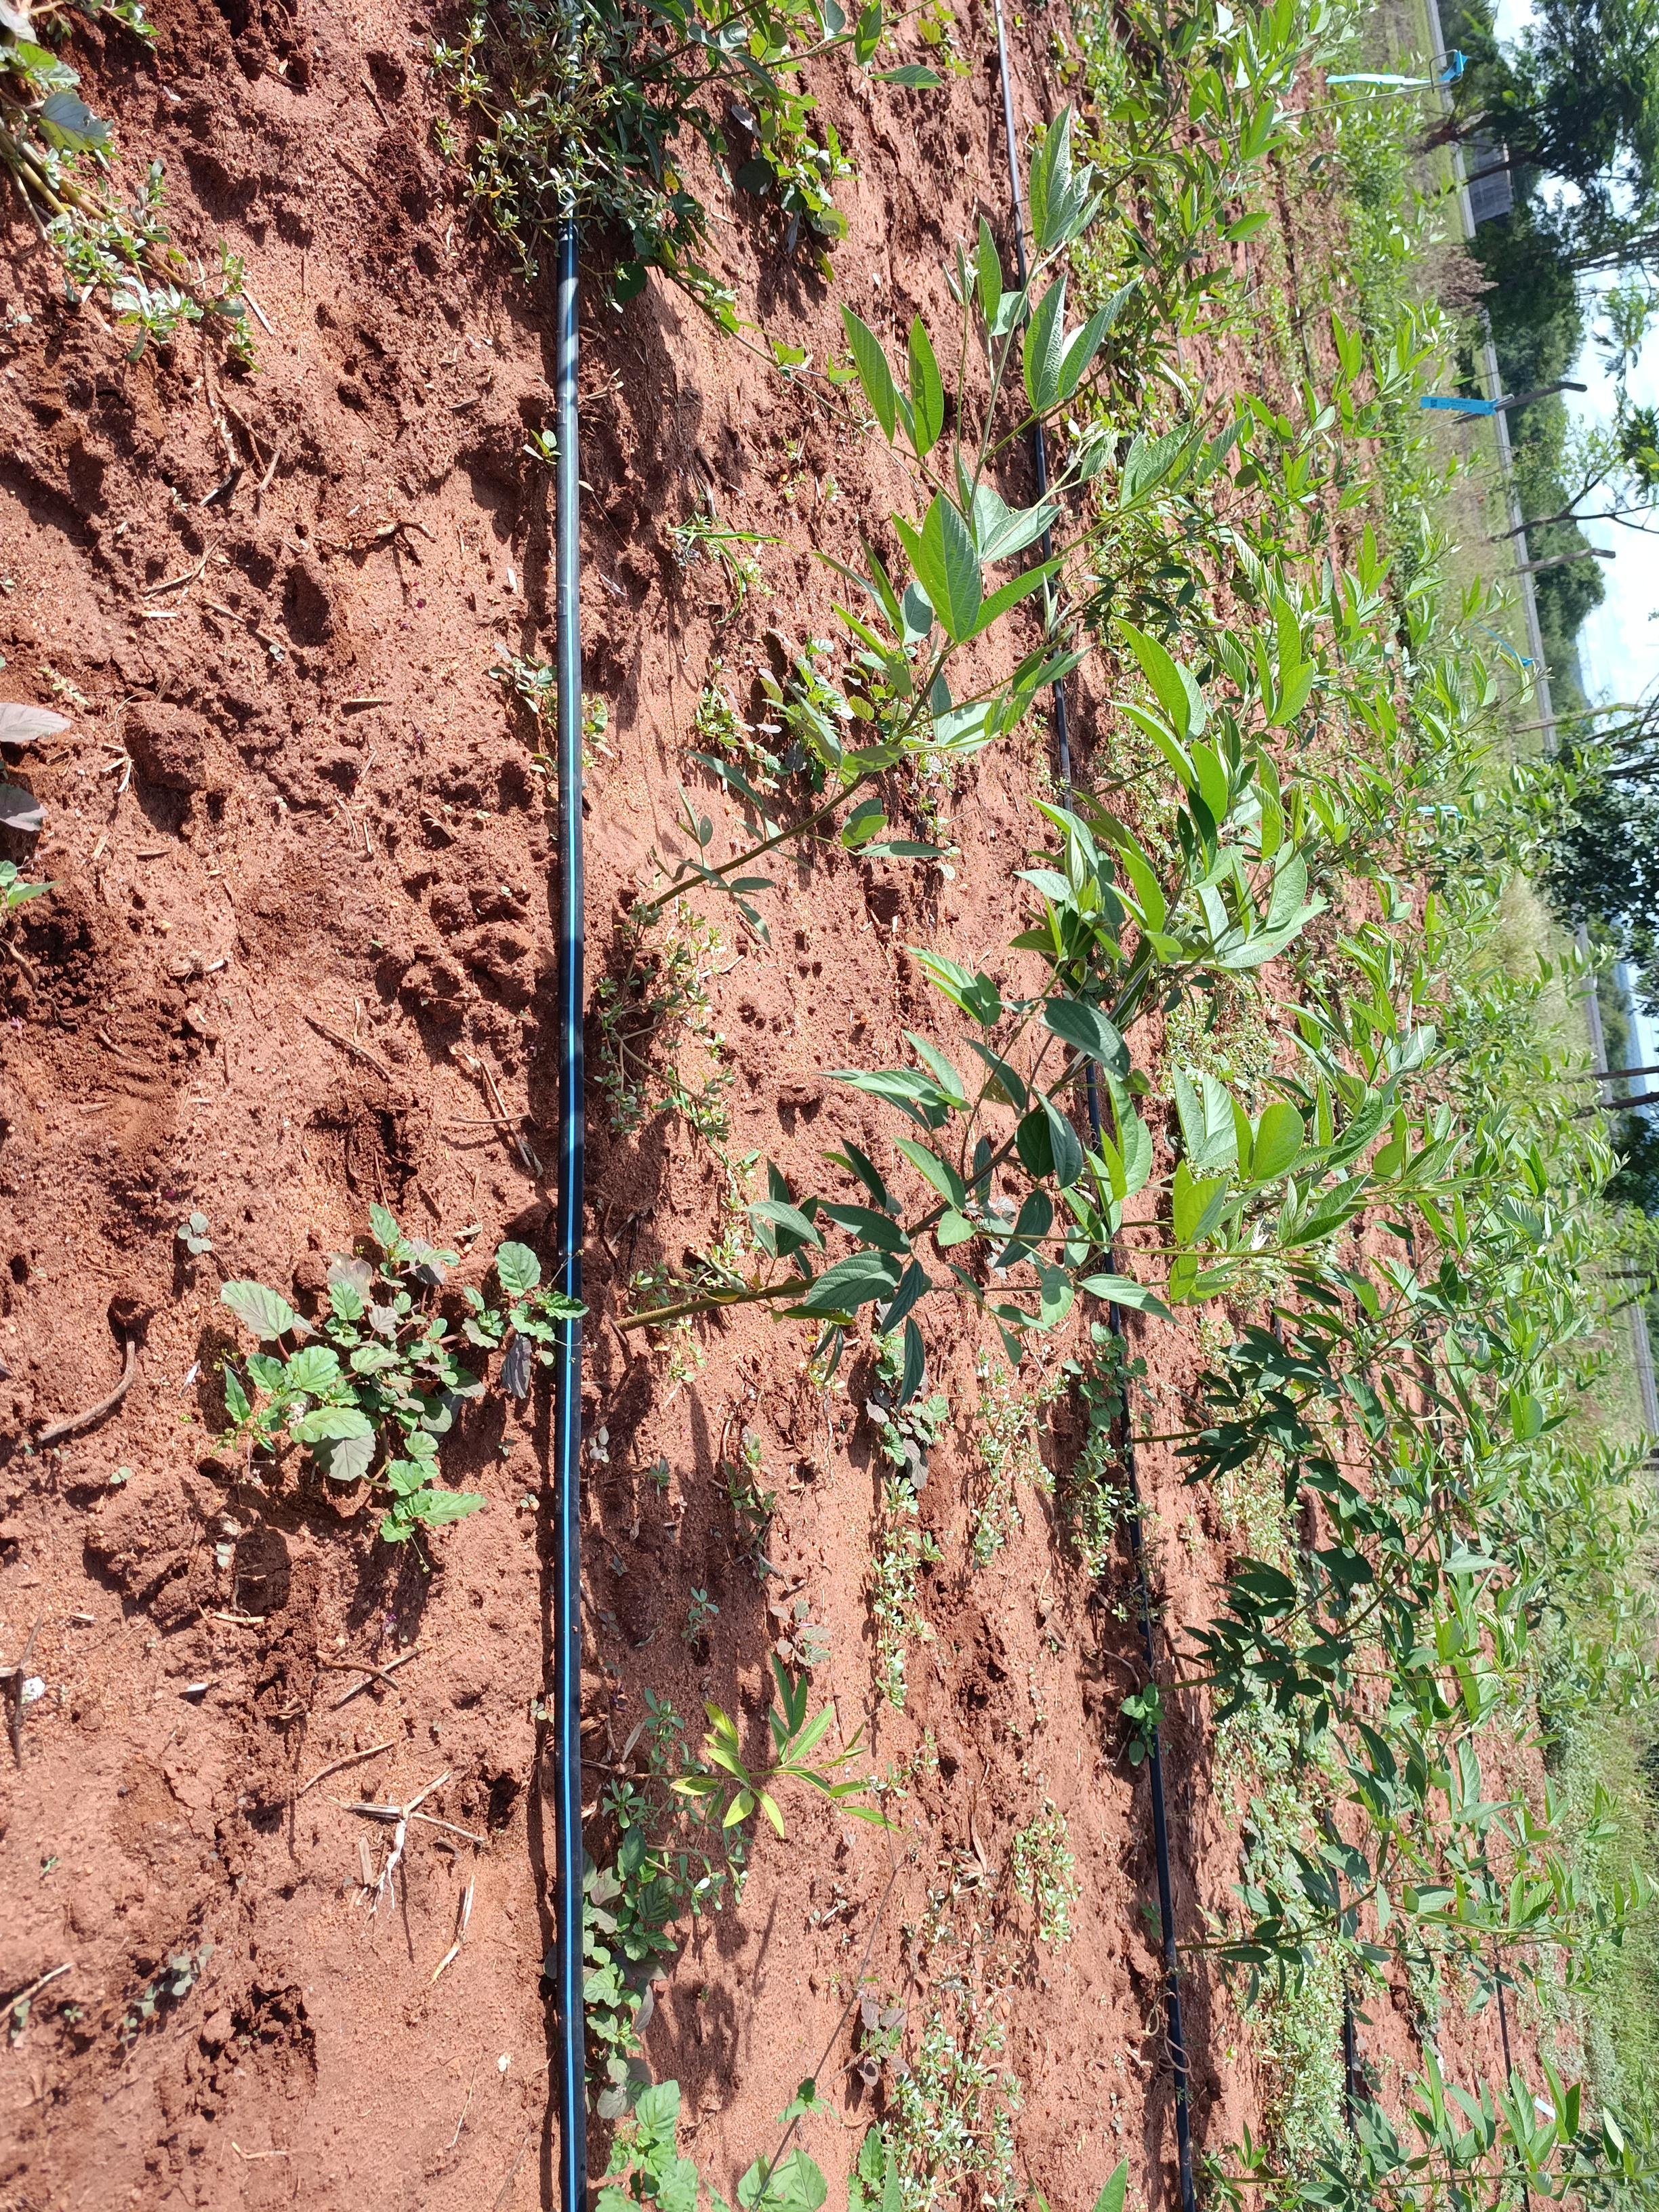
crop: pigeonpea
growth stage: vegetative
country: Kenya
